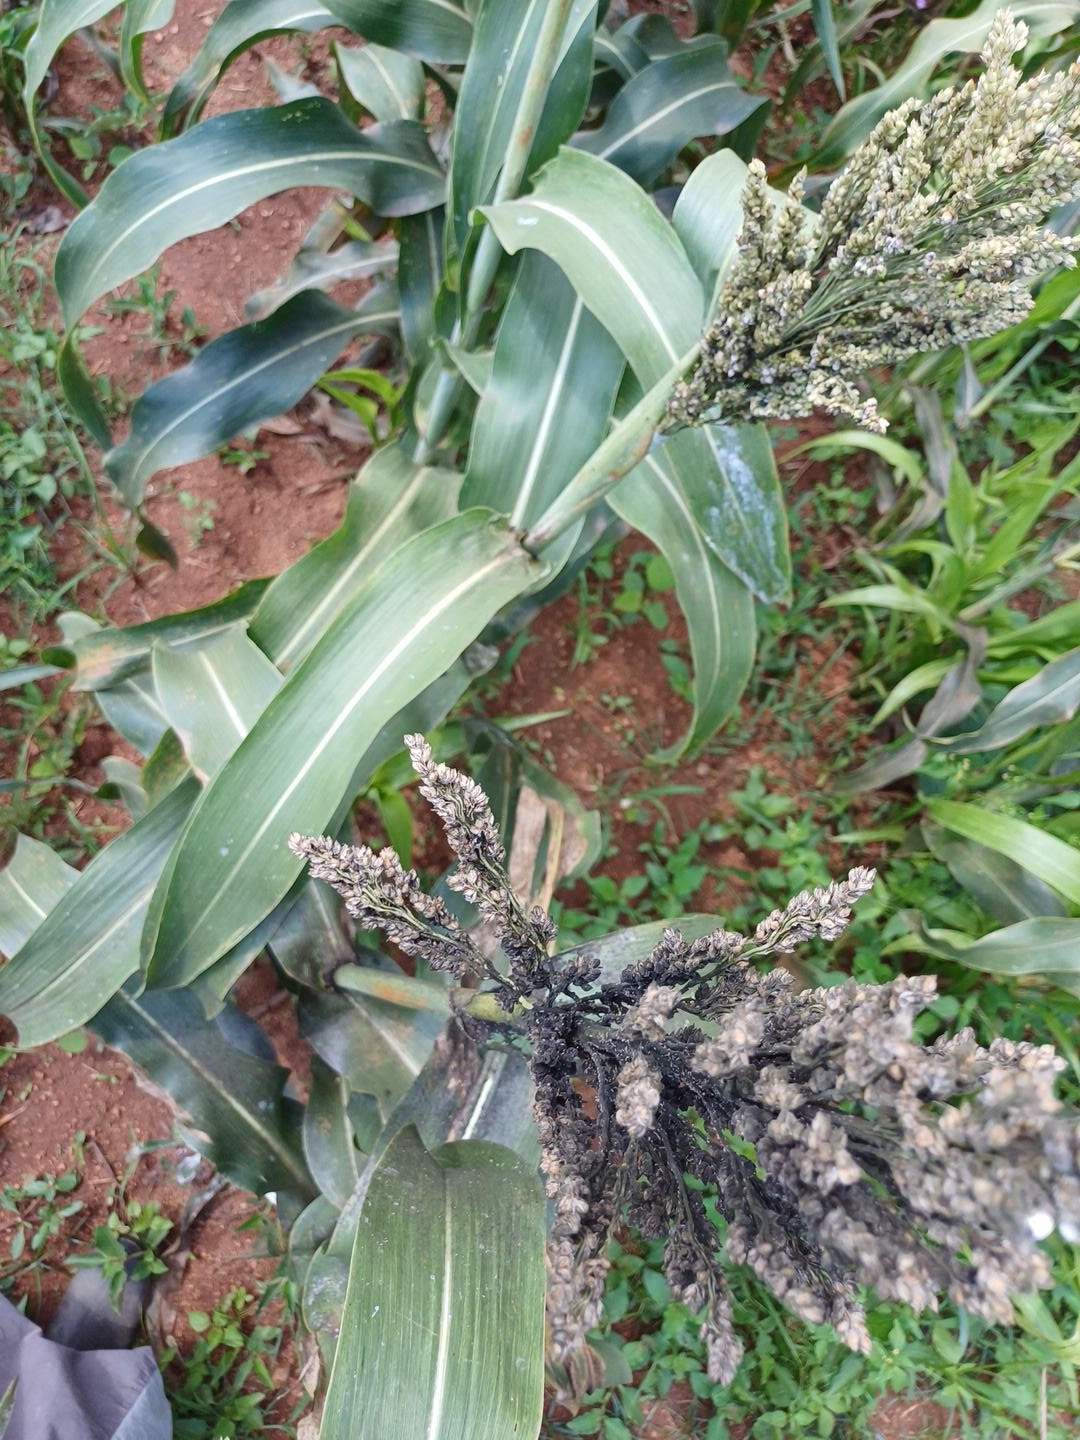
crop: sorghum
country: Kenya
